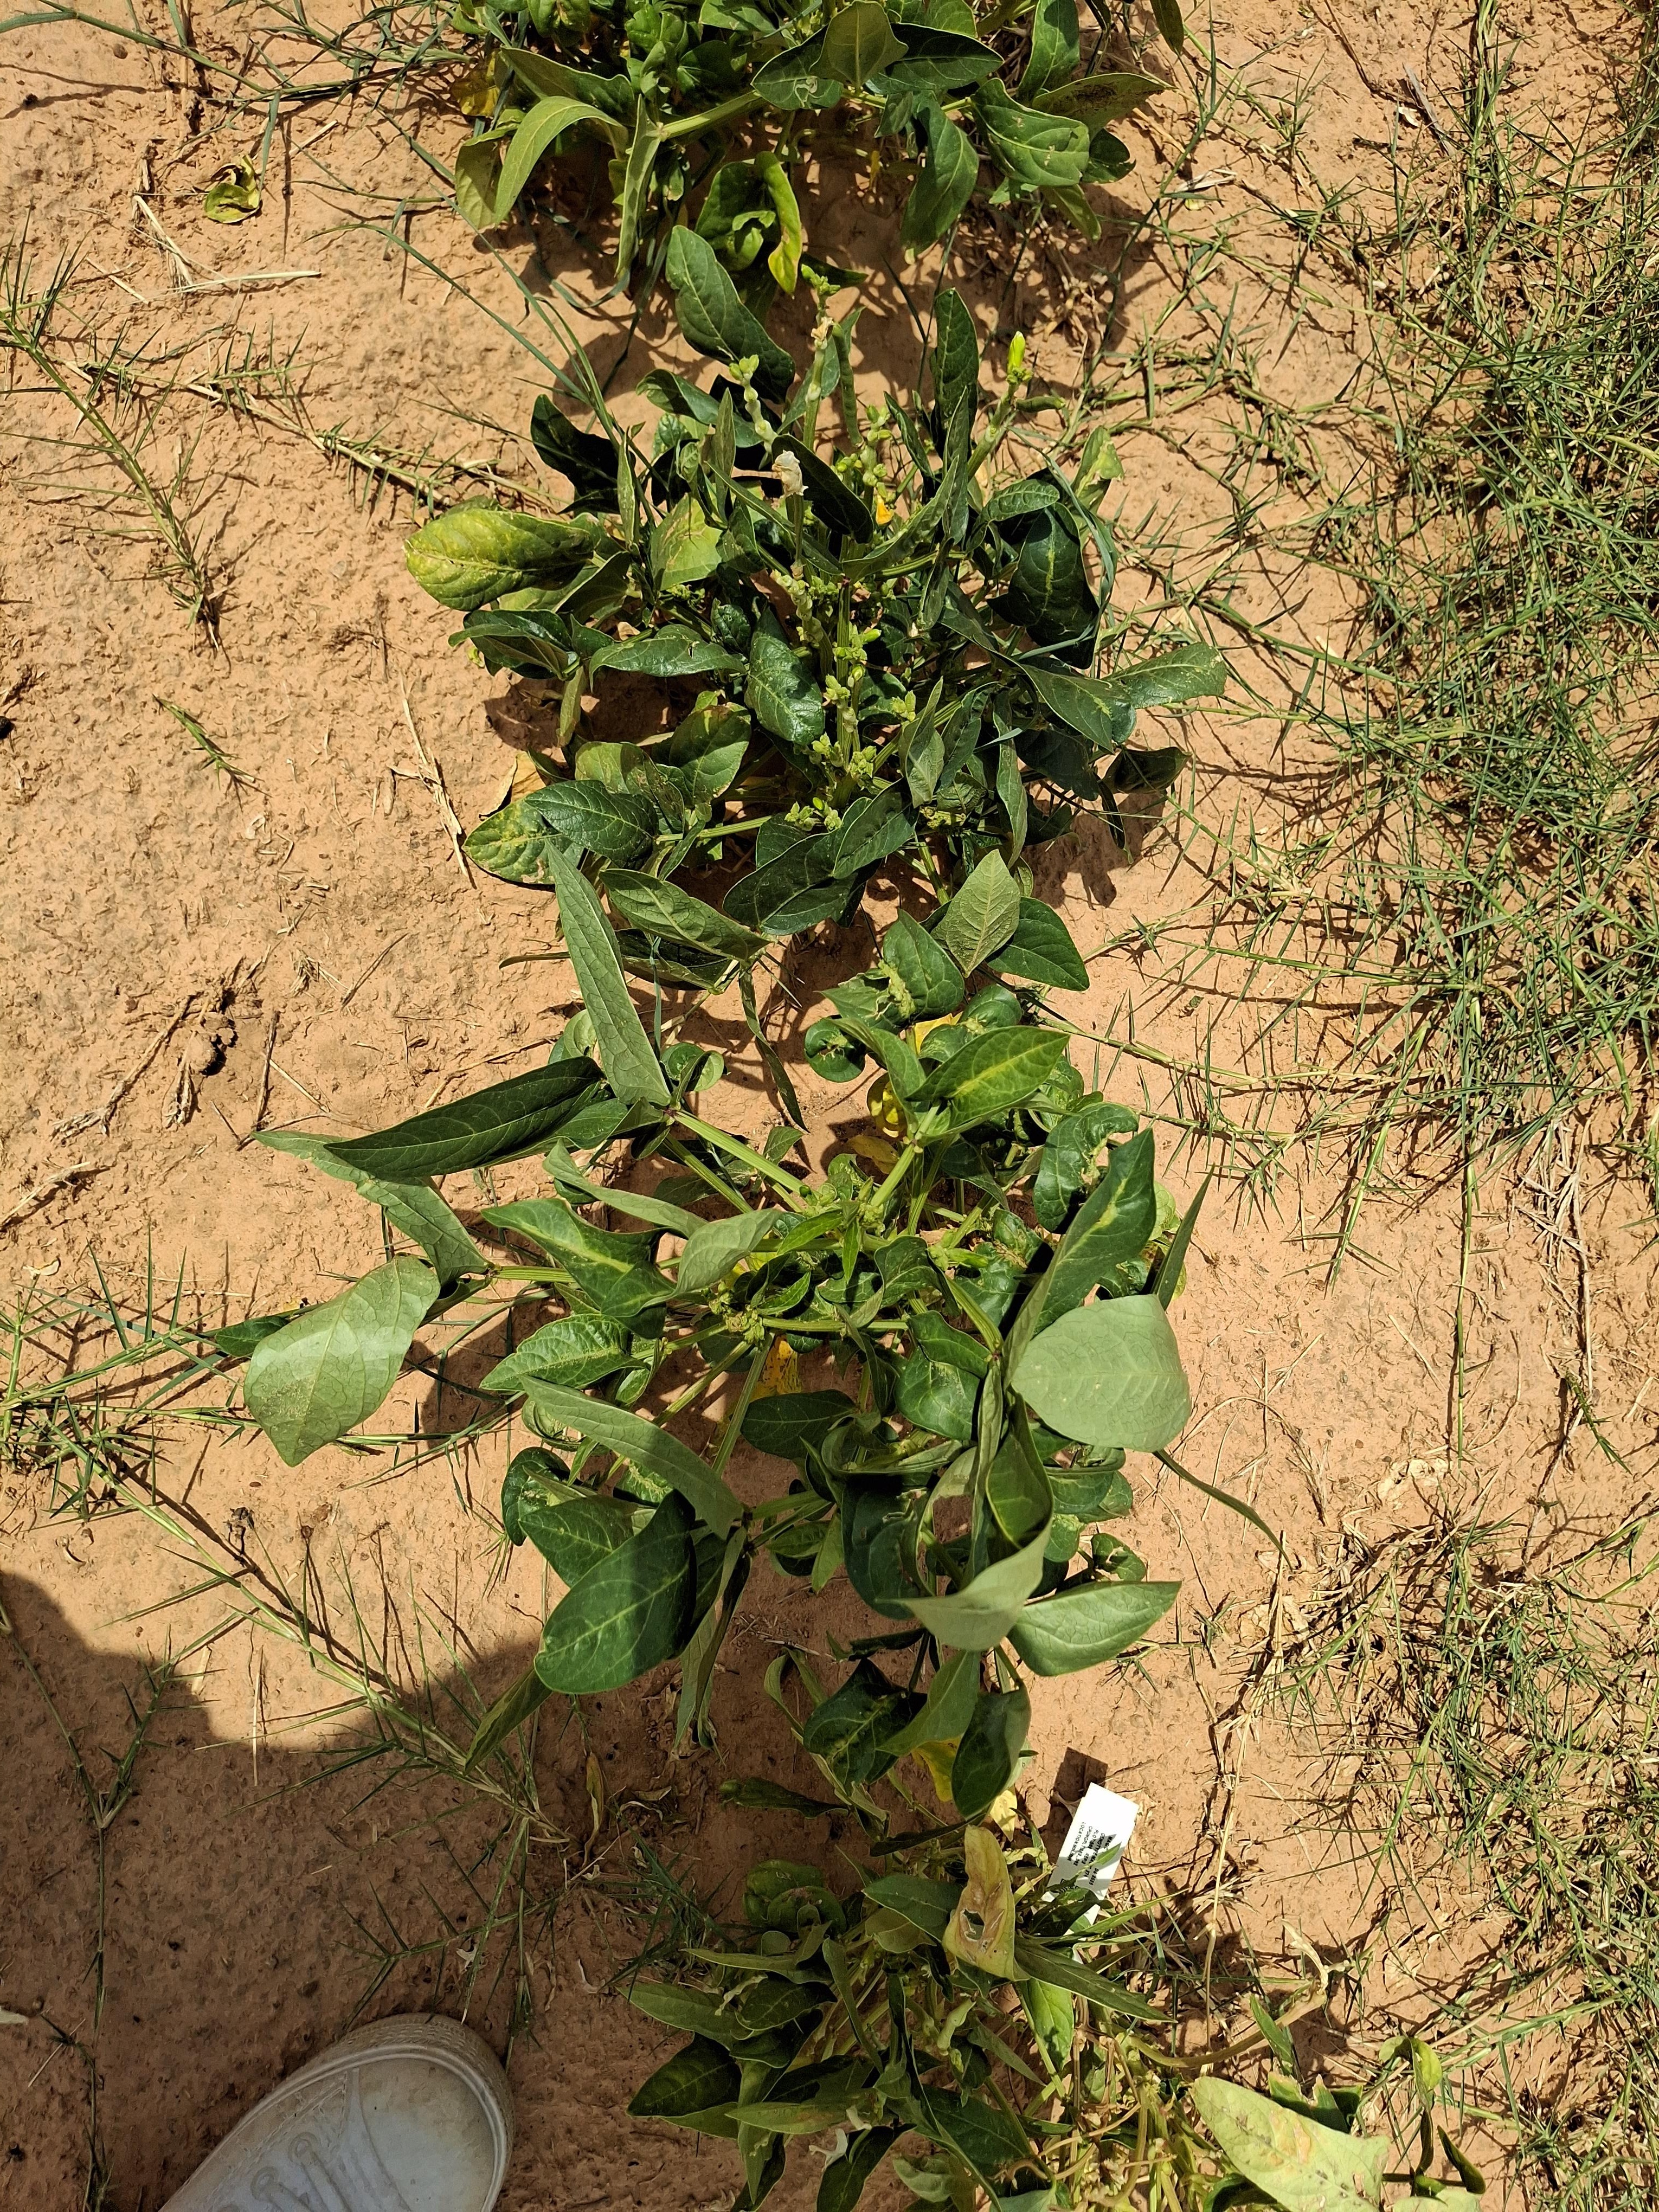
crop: cowpea
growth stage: harvest maturity
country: Nigeria
